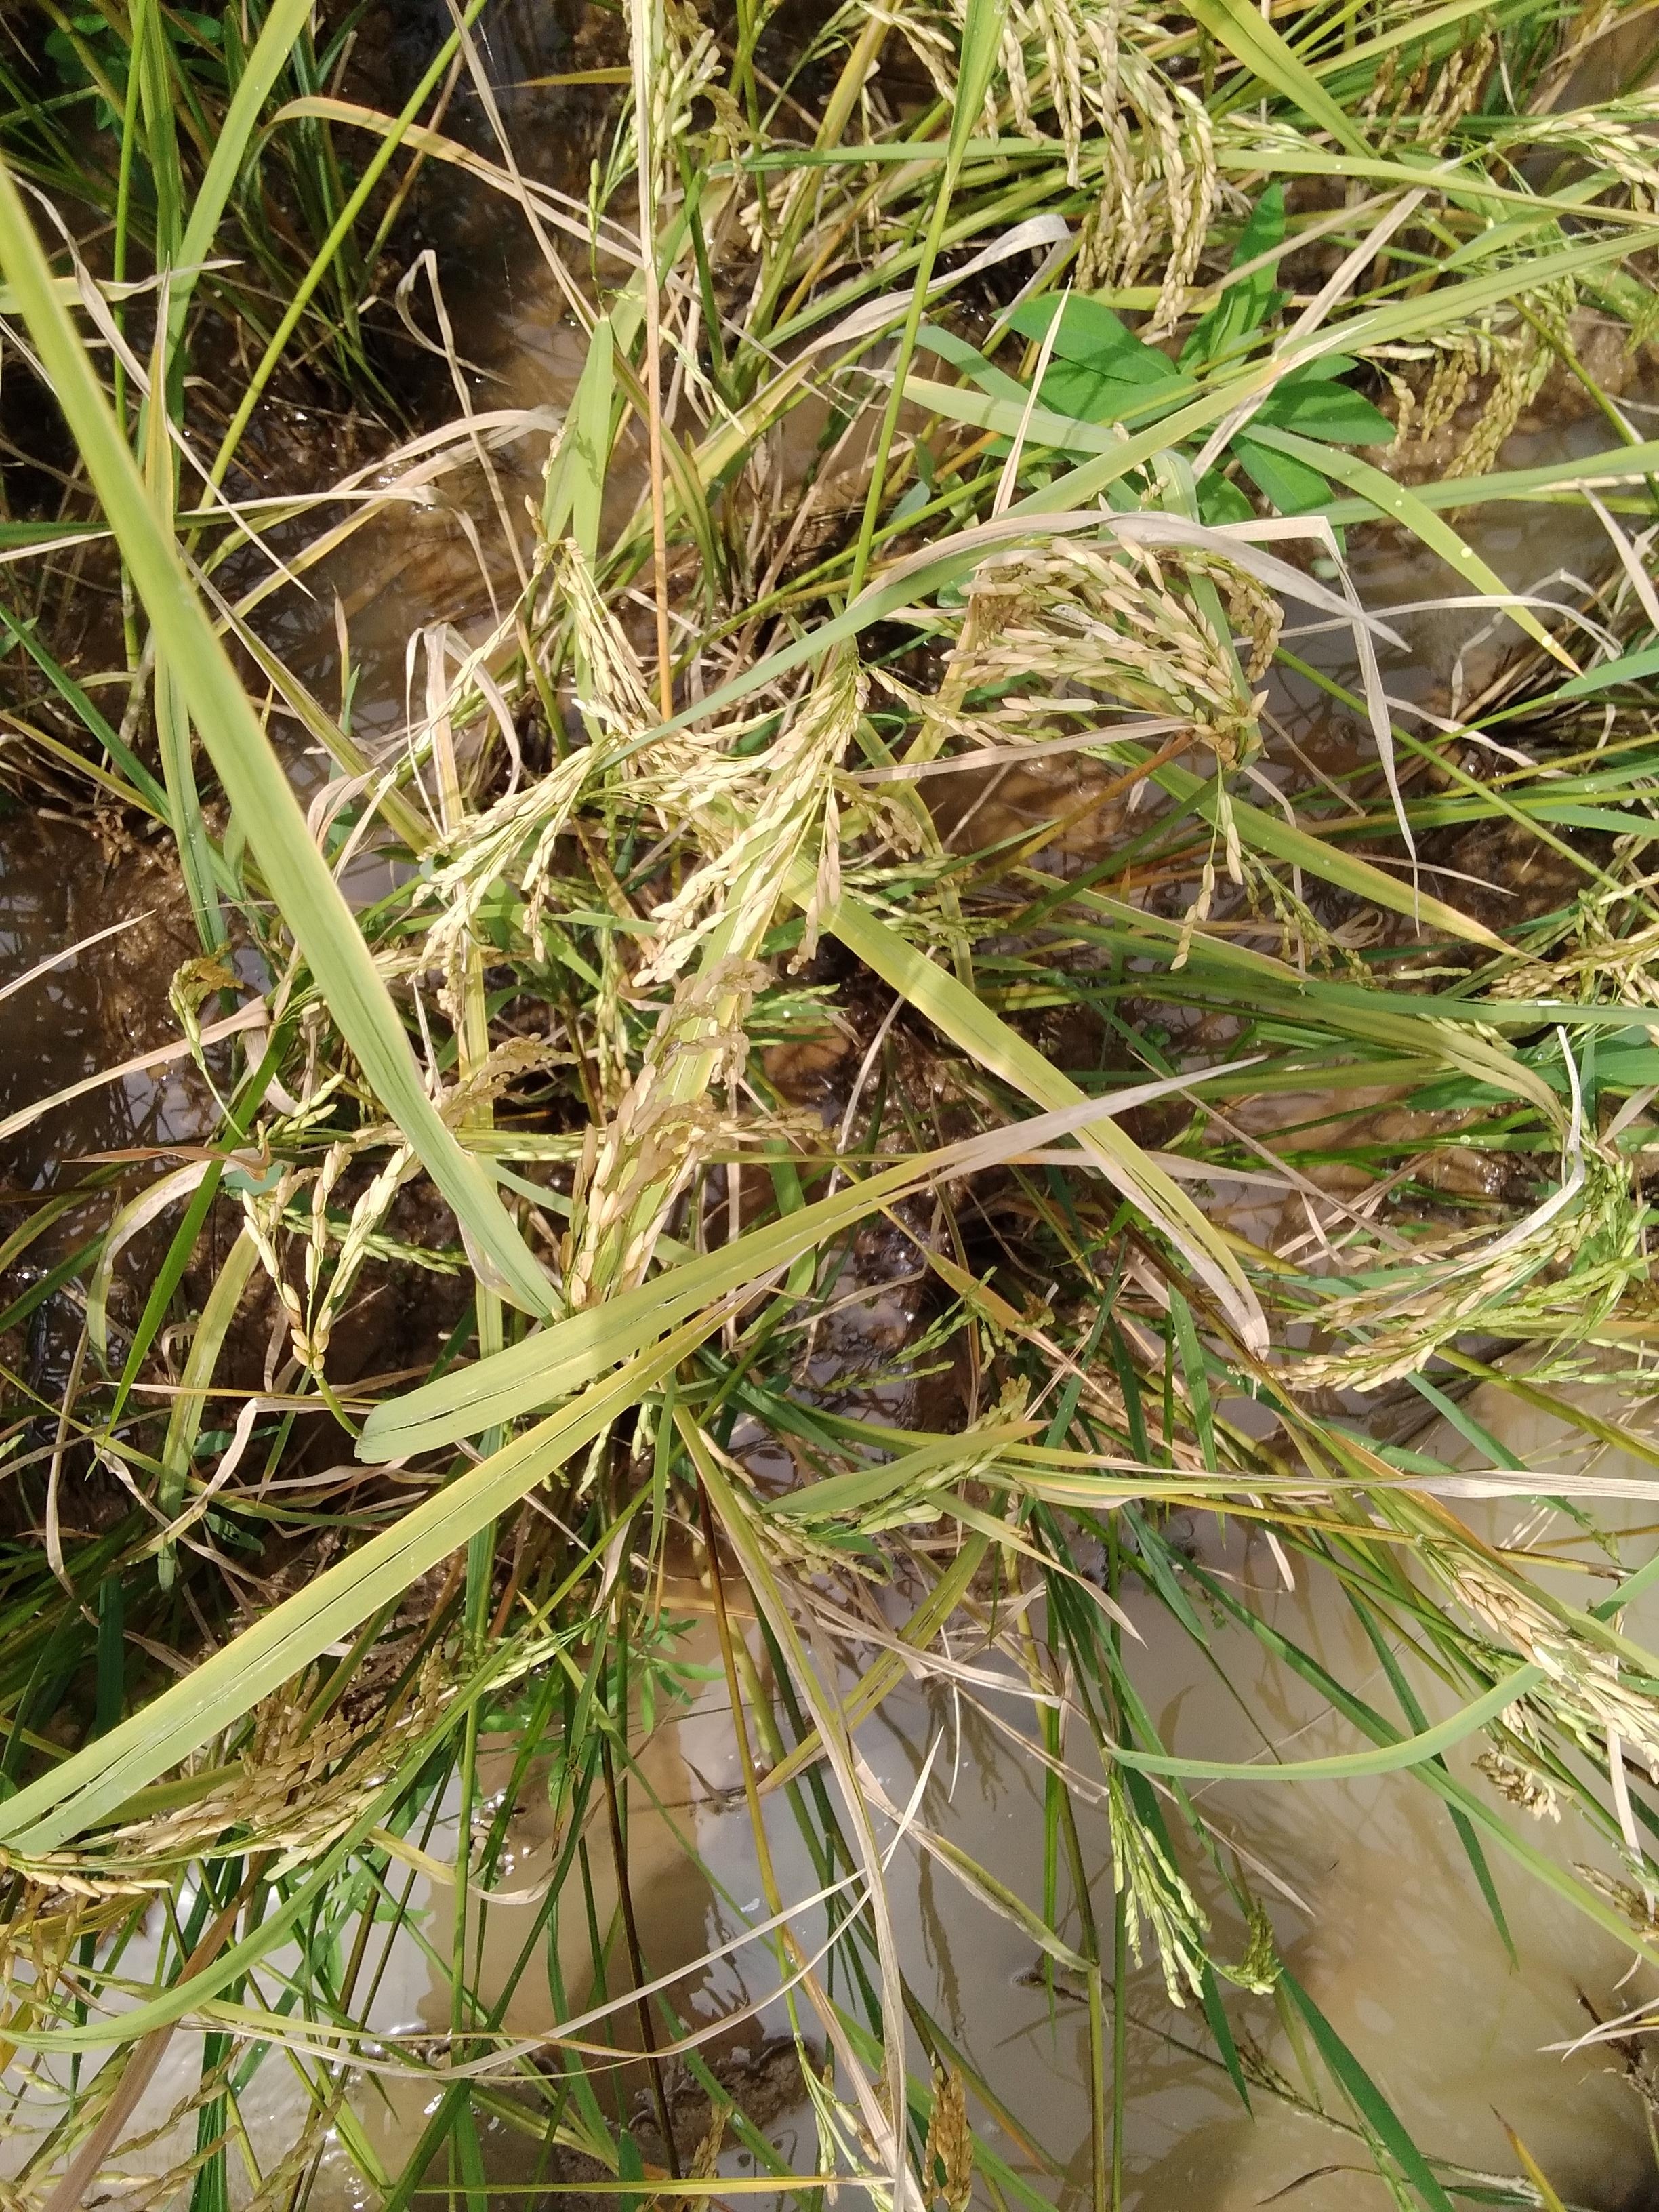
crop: rice
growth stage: ripening
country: Nigeria
